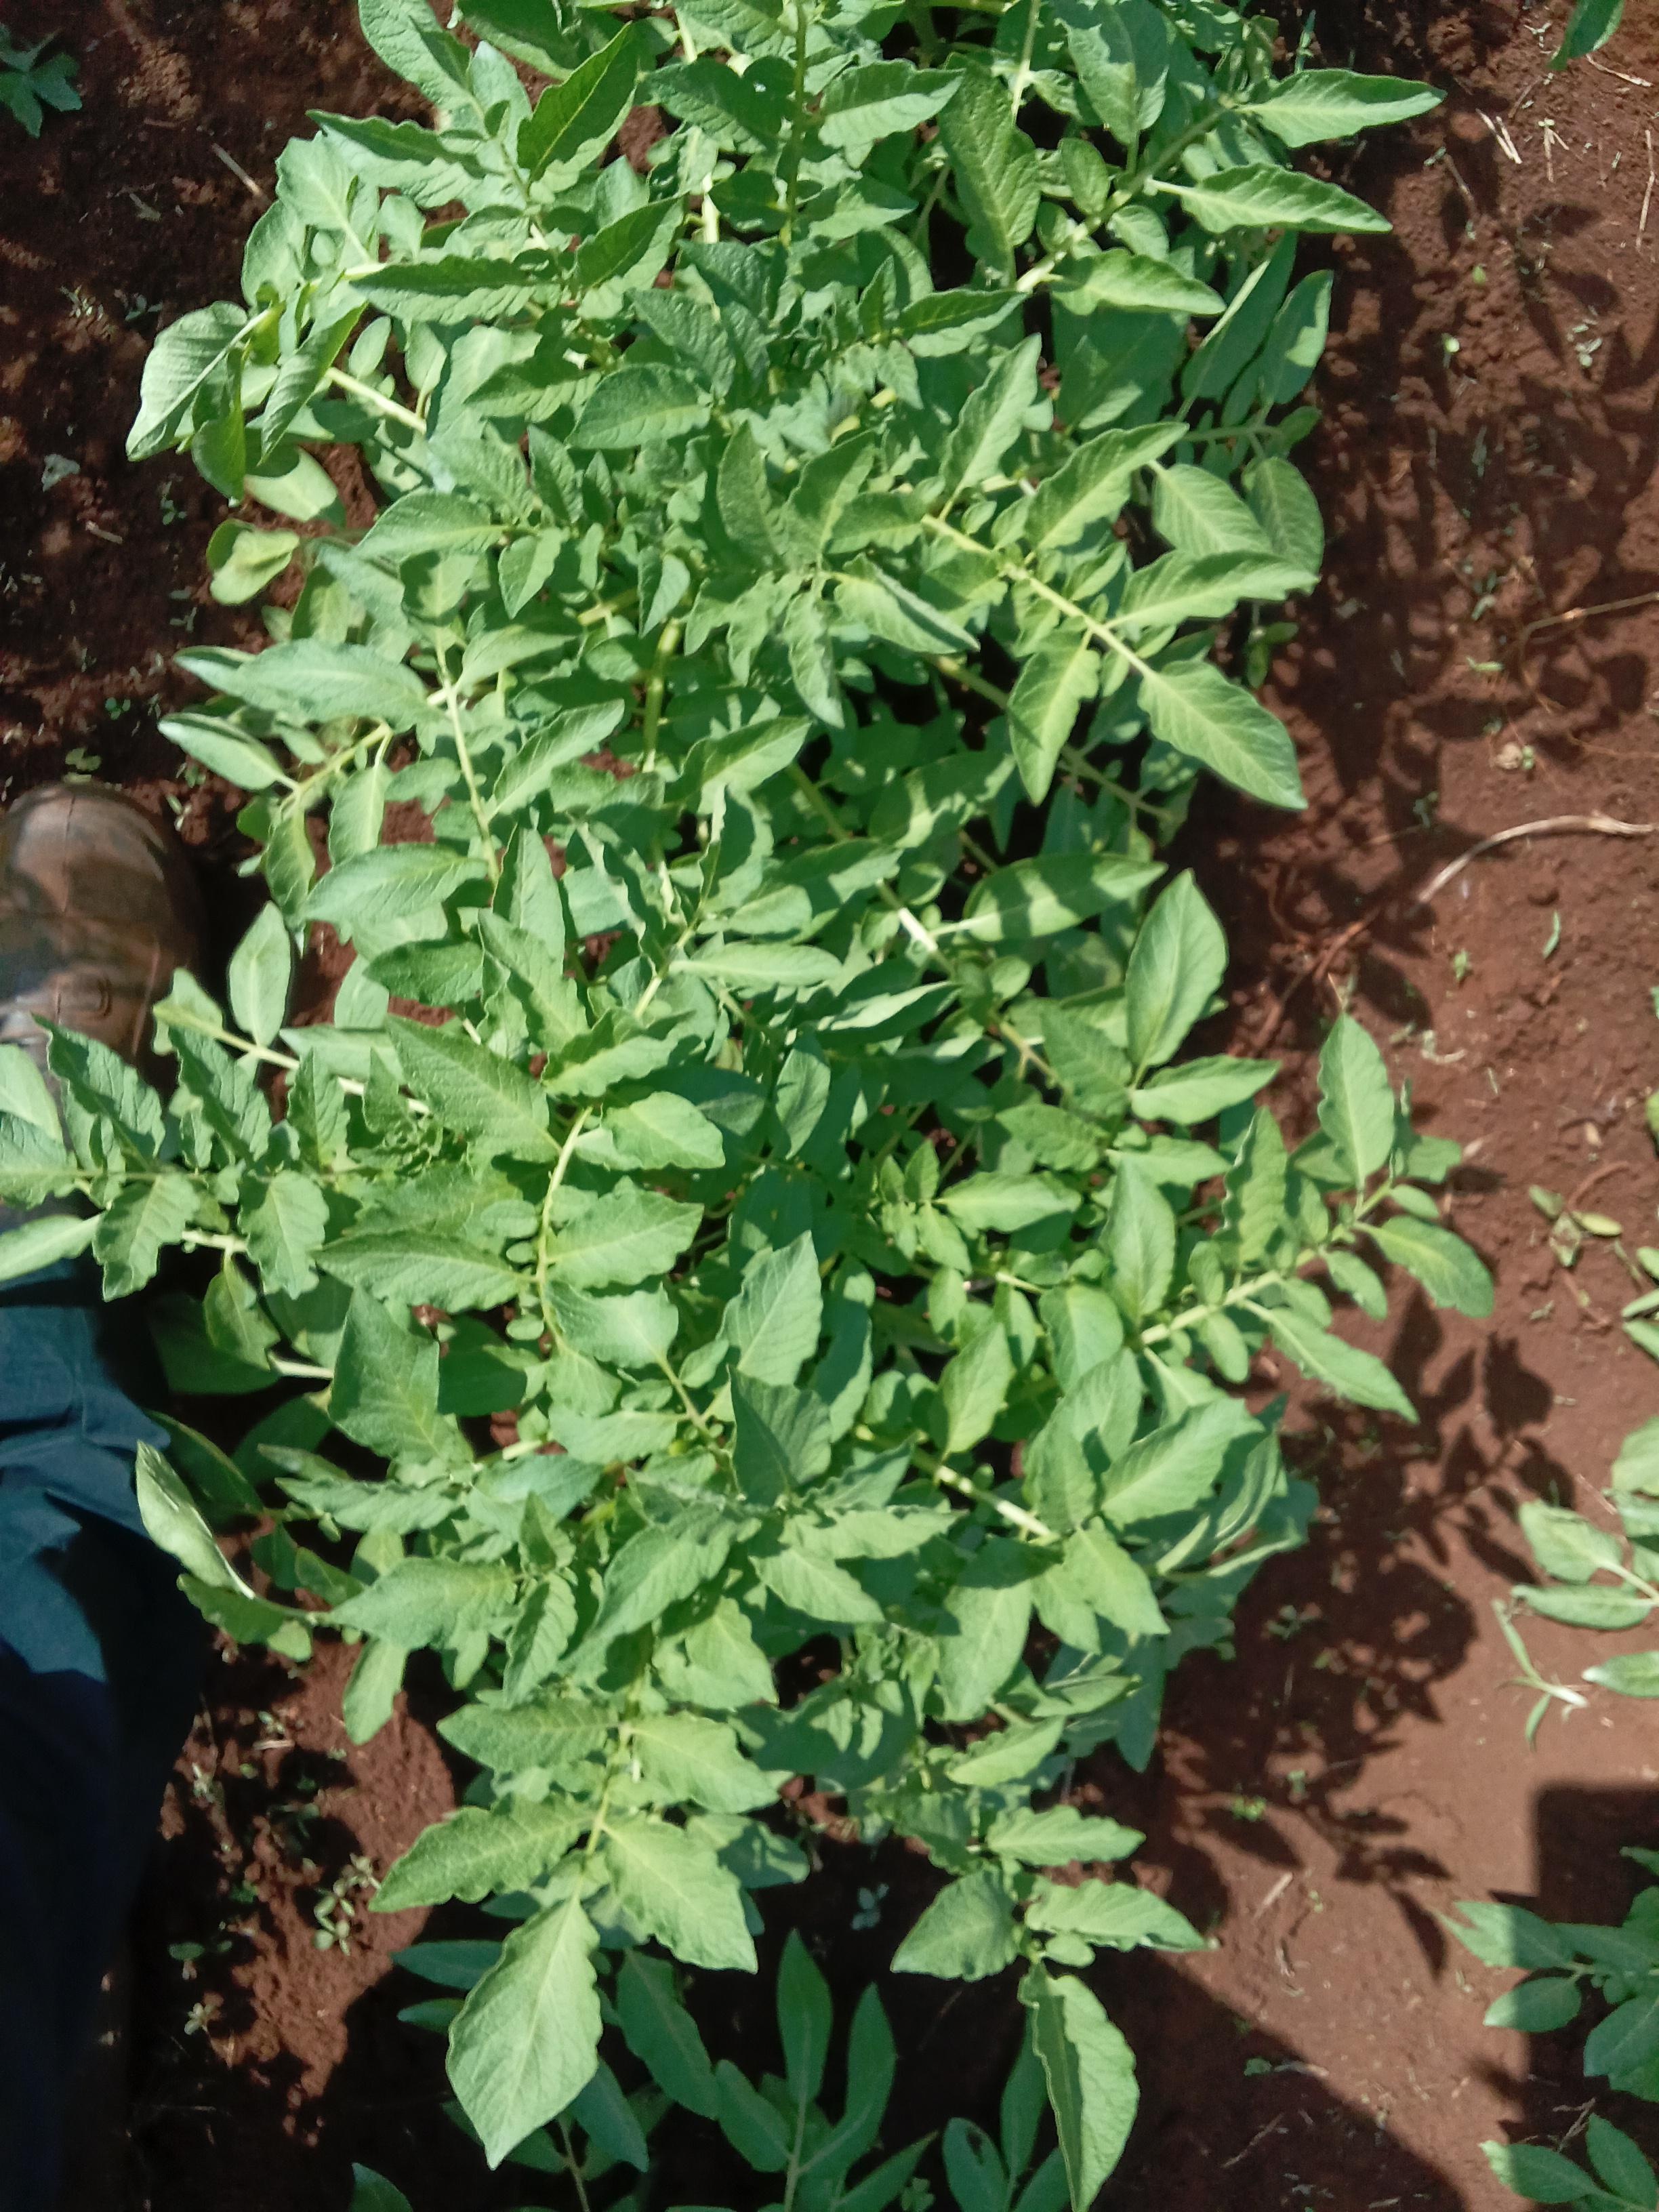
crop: potato
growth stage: vegetative
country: Kenya
